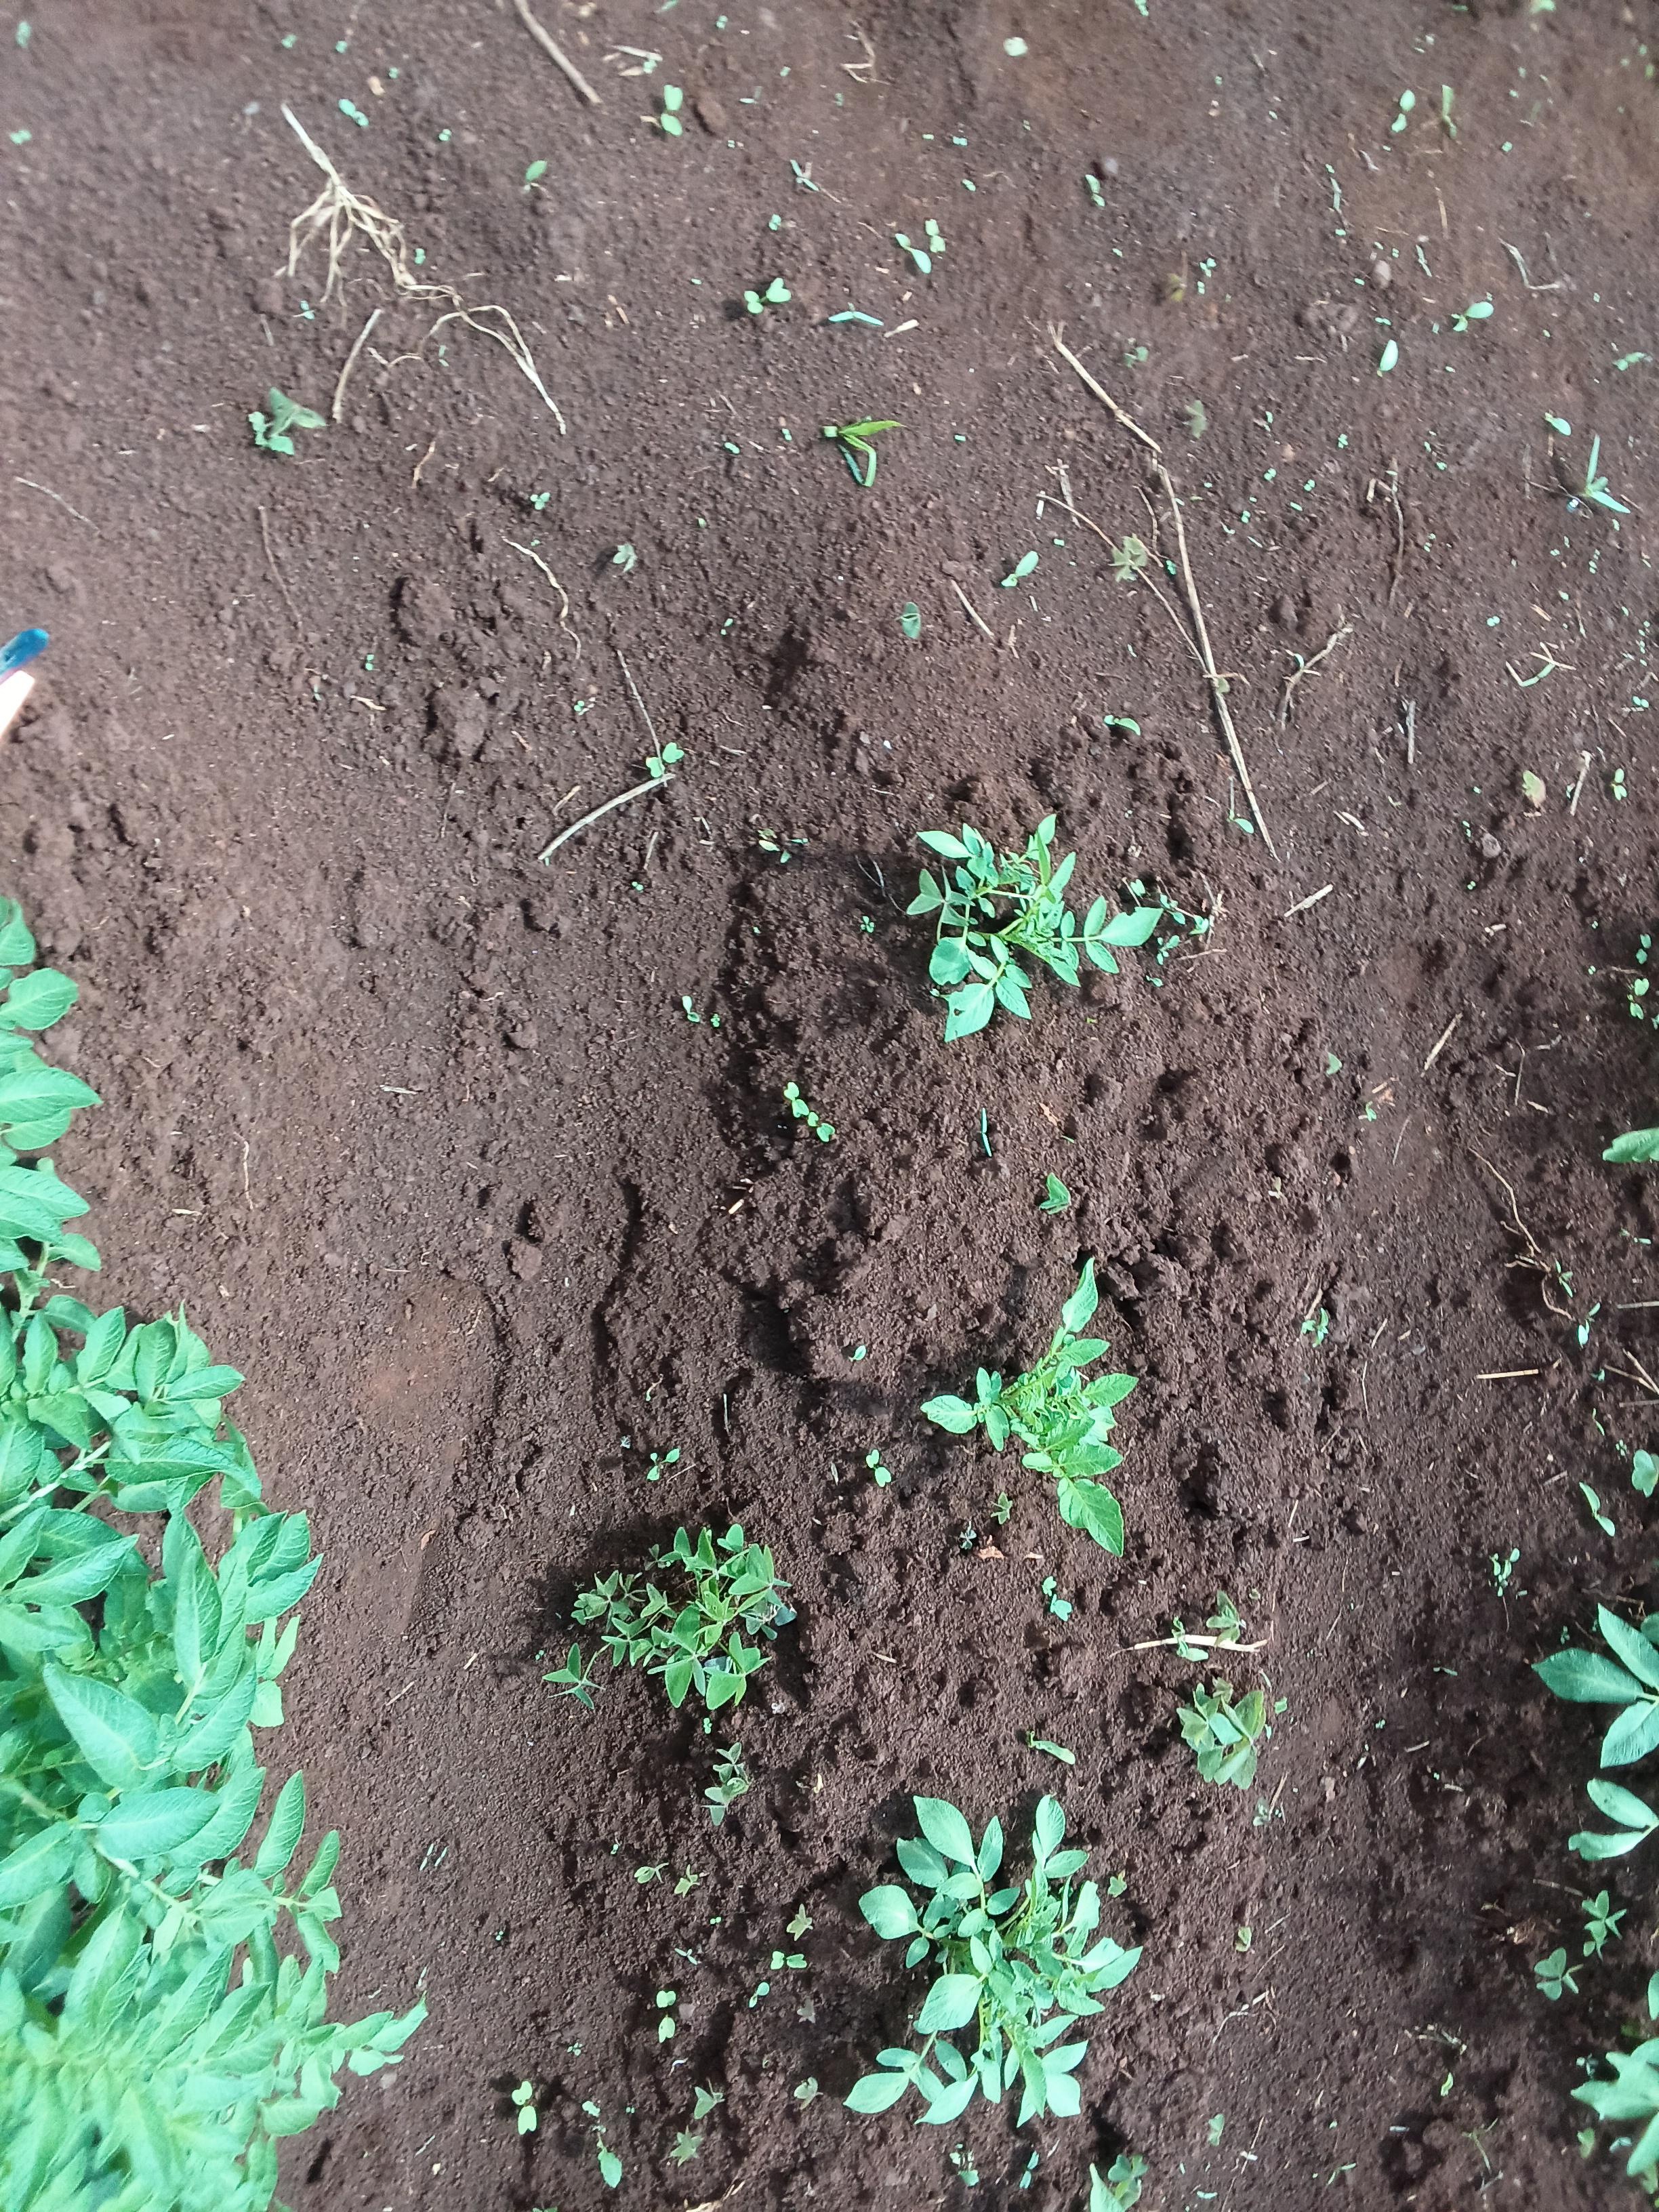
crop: potato
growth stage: vegetative
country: Kenya
